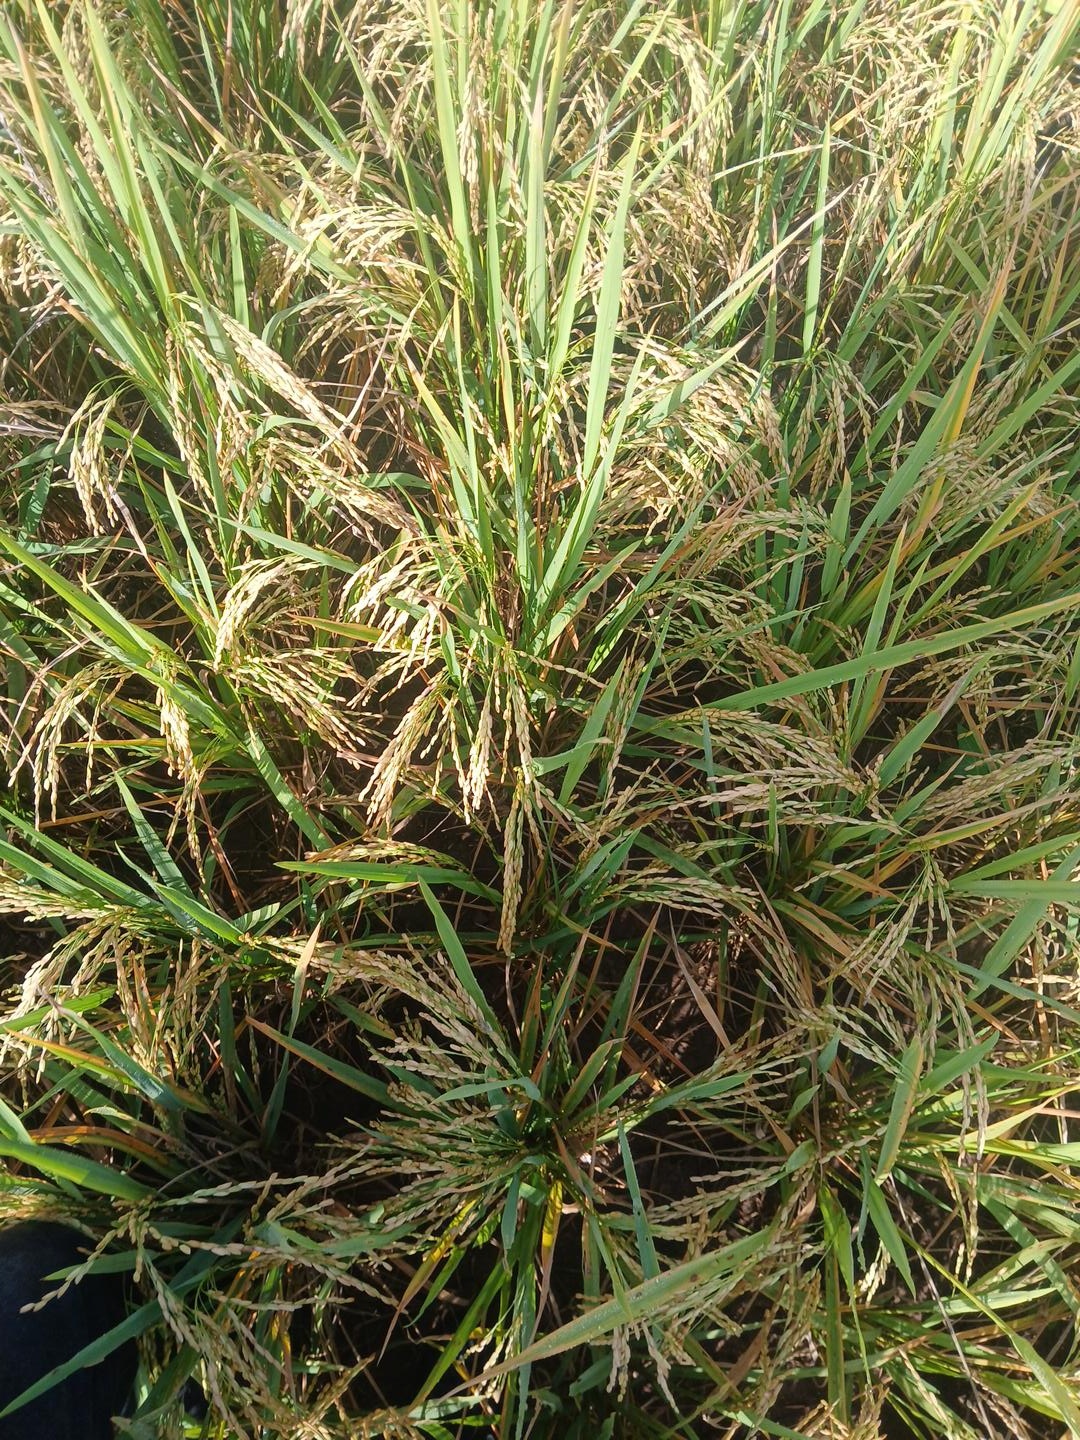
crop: rice
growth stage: ripening
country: Côte d'Ivoire
